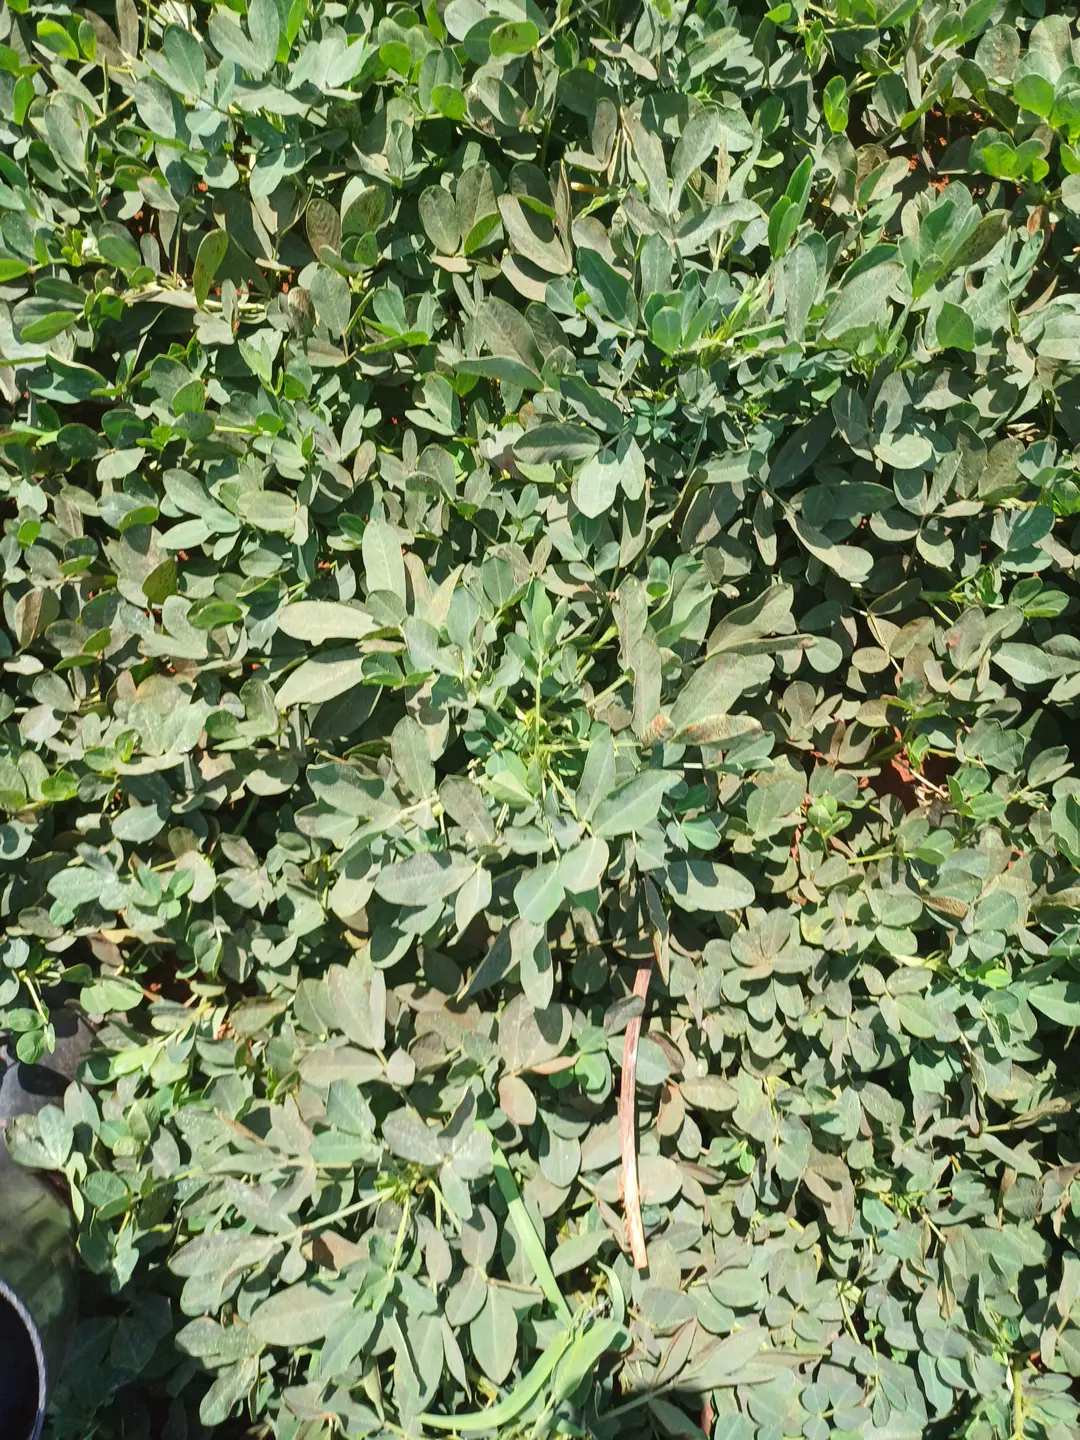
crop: groundnut
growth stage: pegging
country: Kenya
